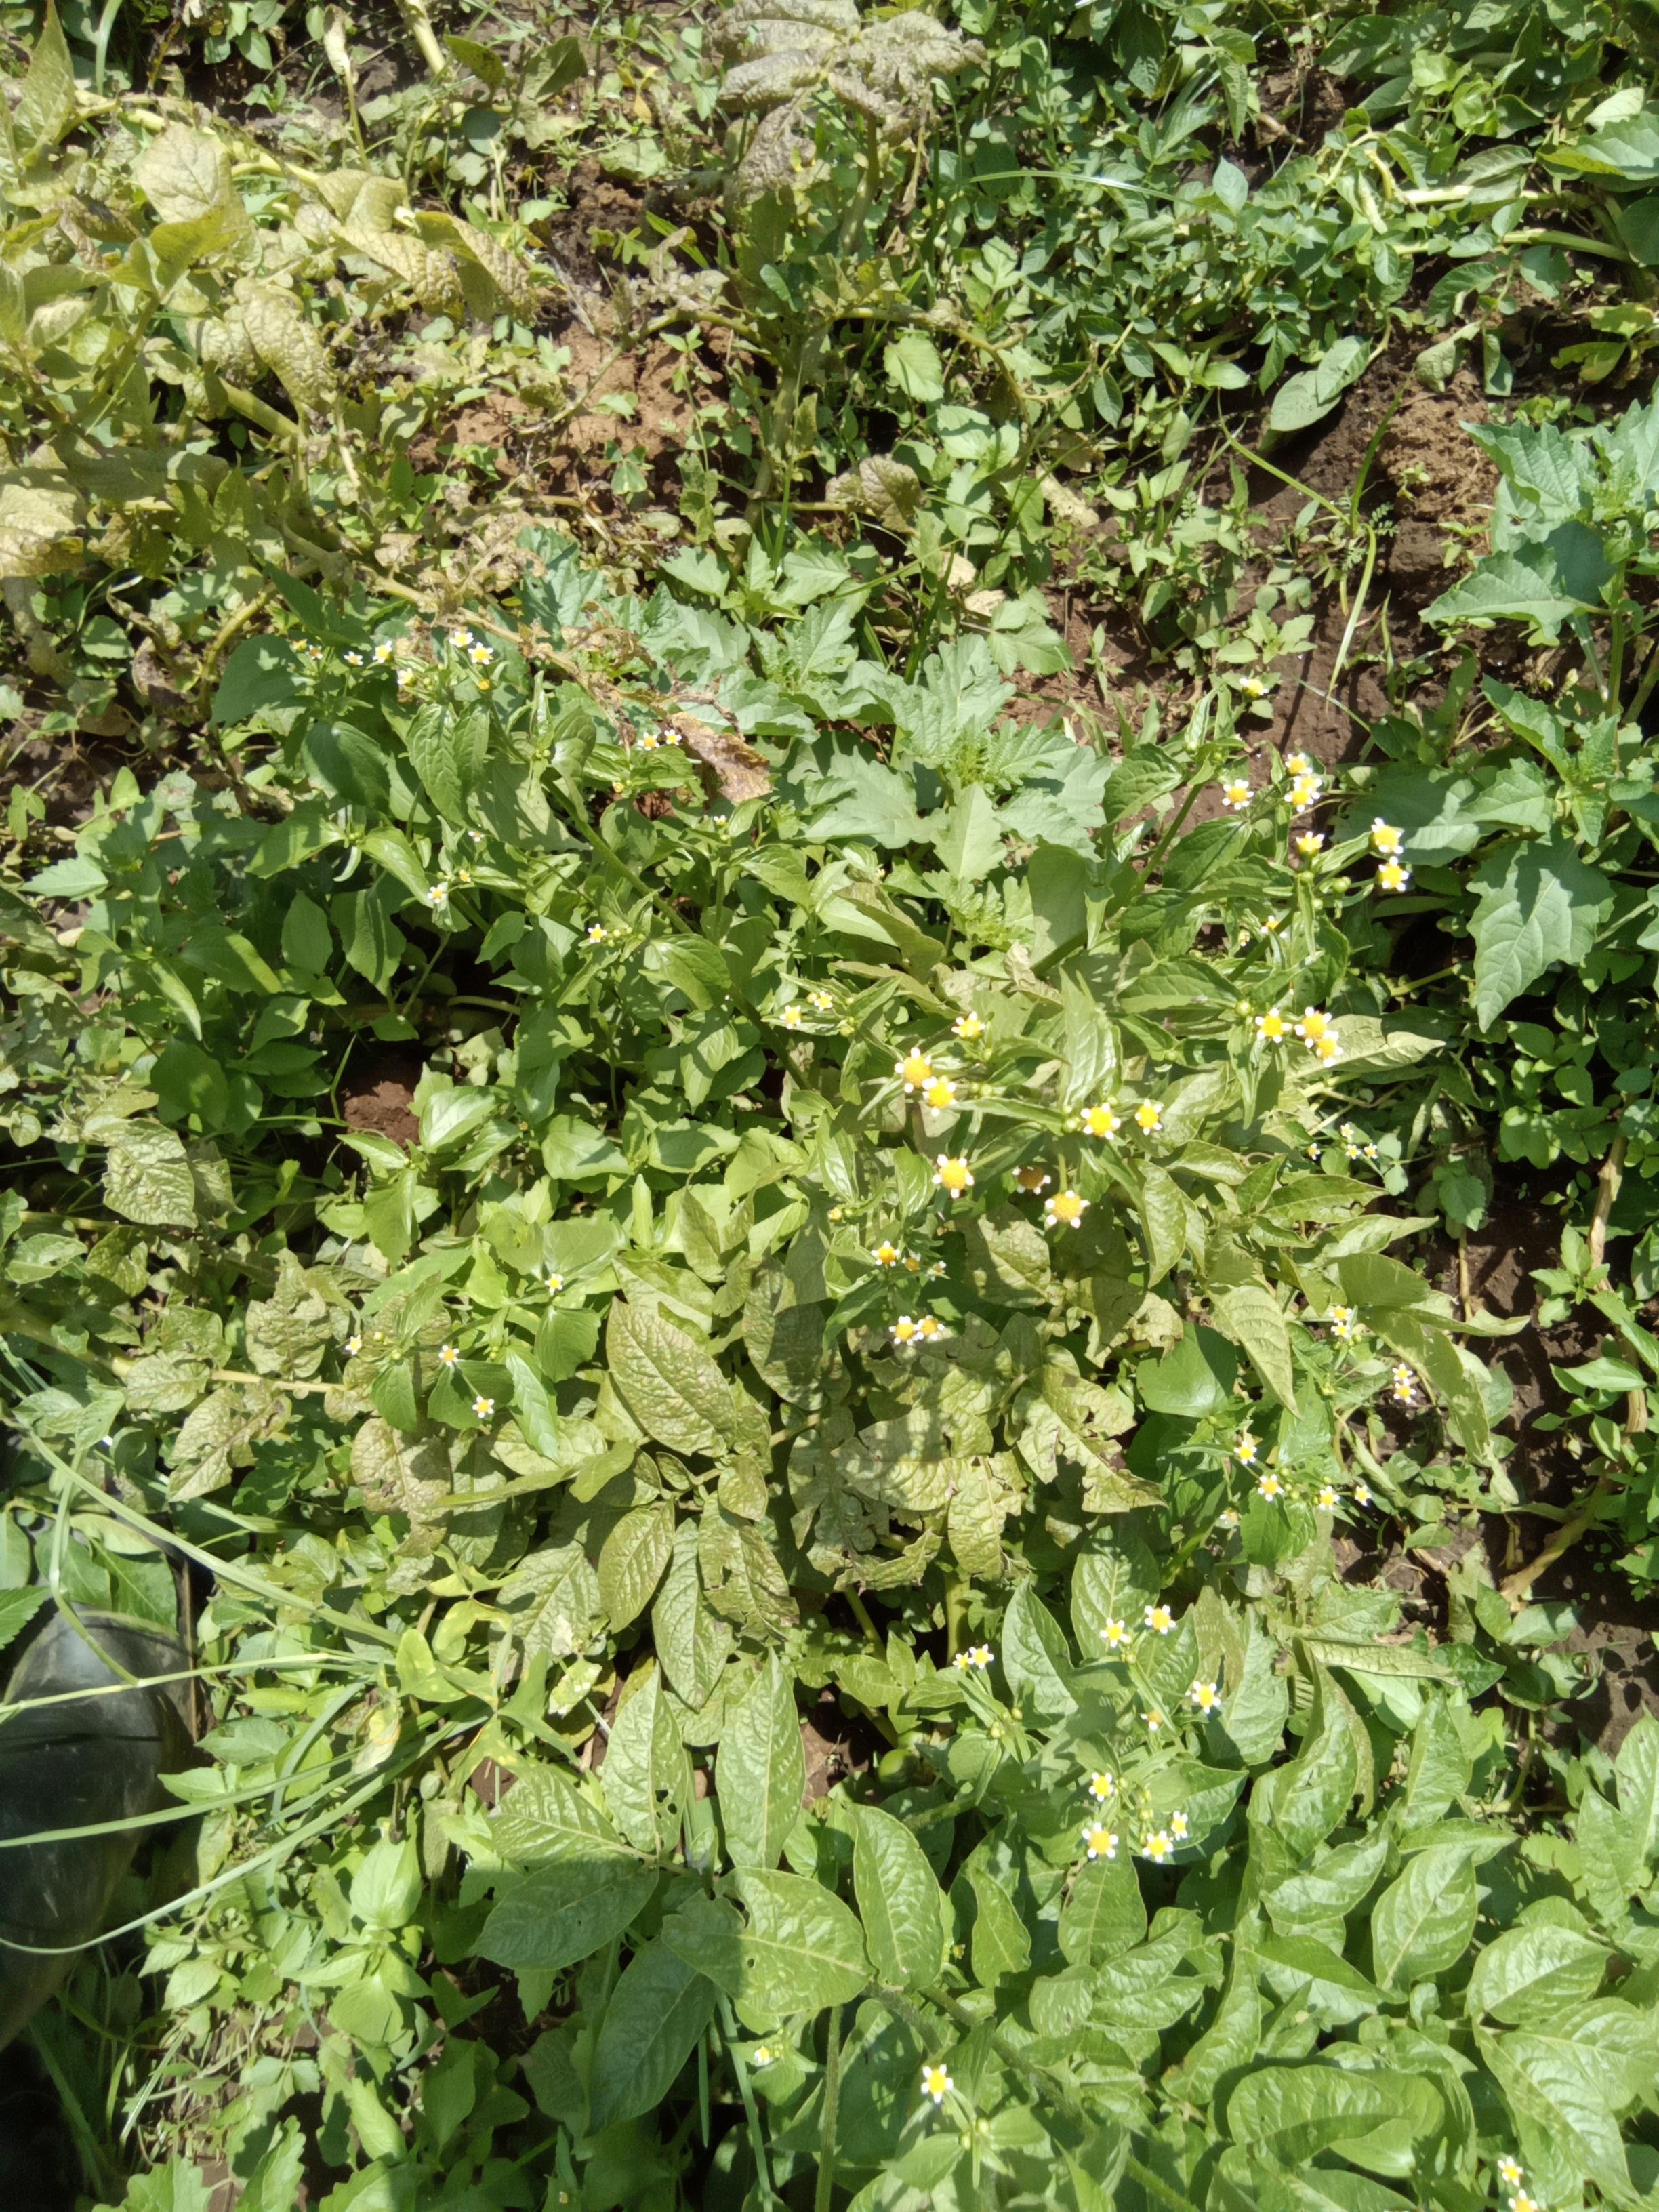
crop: potato
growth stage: vegetative
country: Kenya
